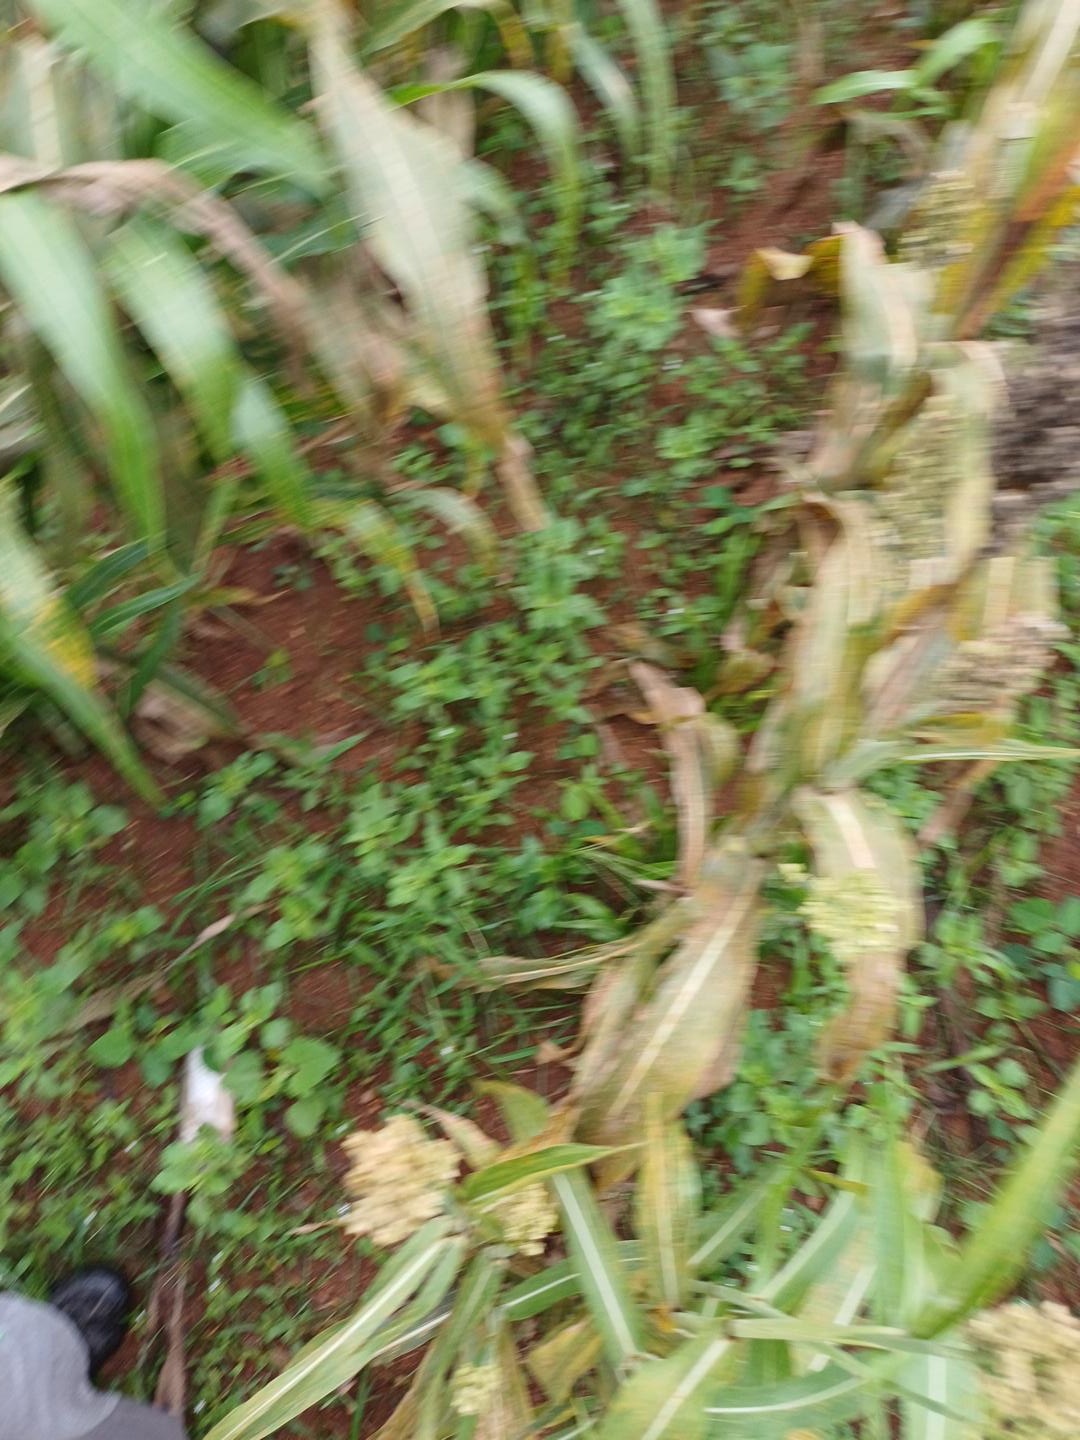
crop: sorghum
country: Kenya
